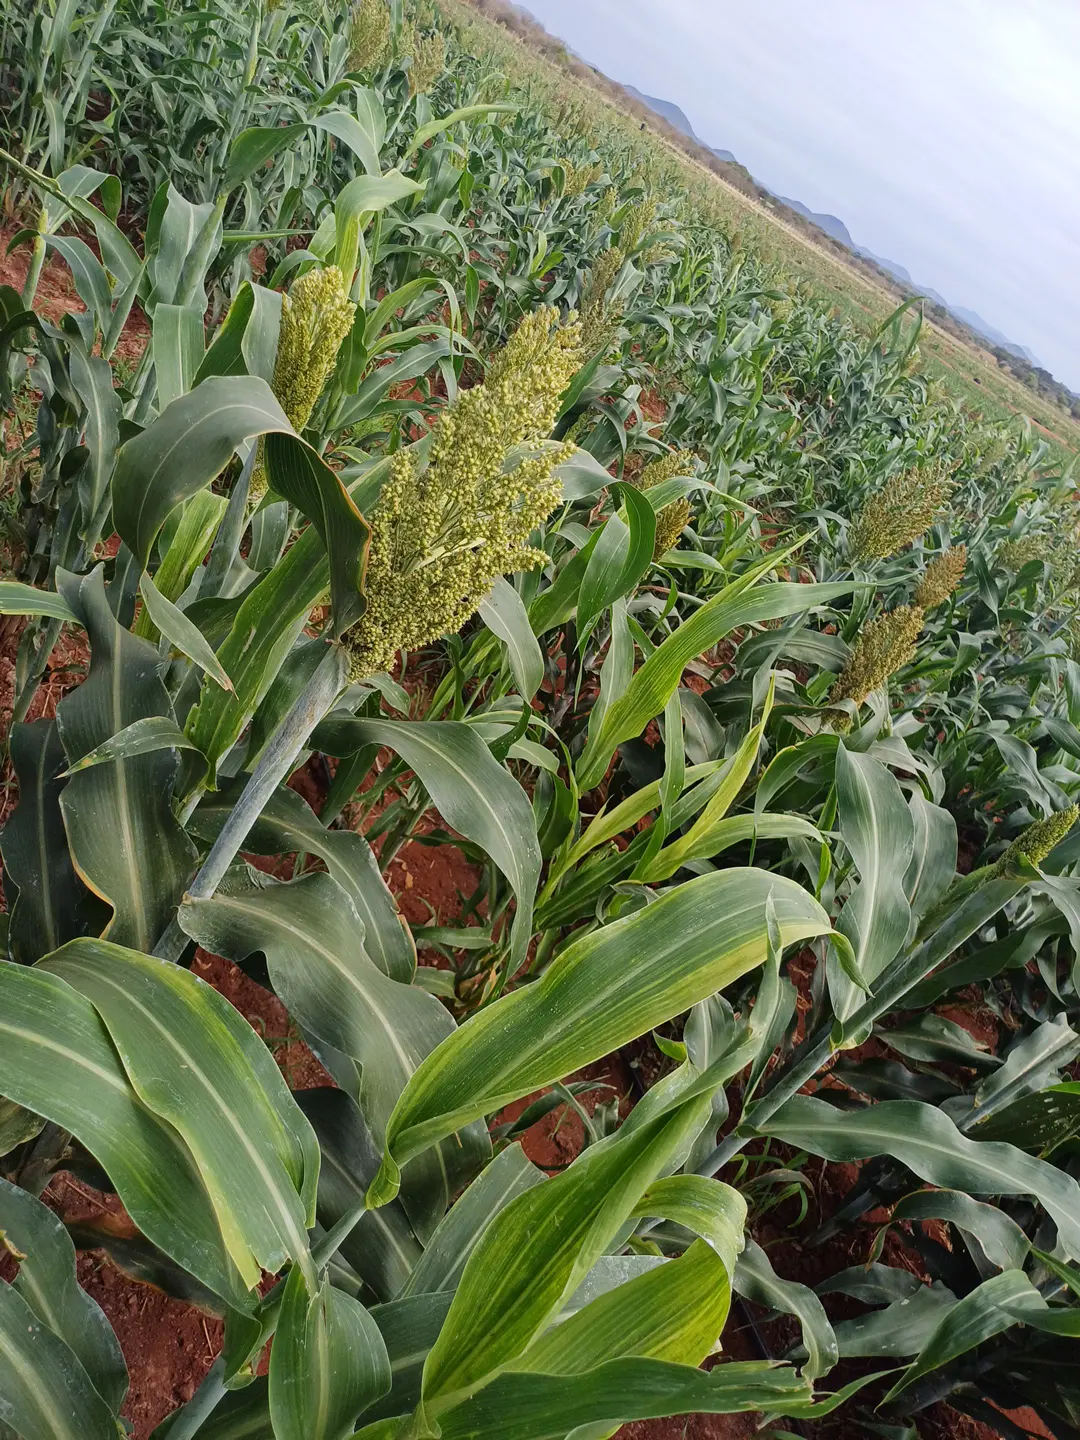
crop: sorghum
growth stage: flowering
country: Kenya
